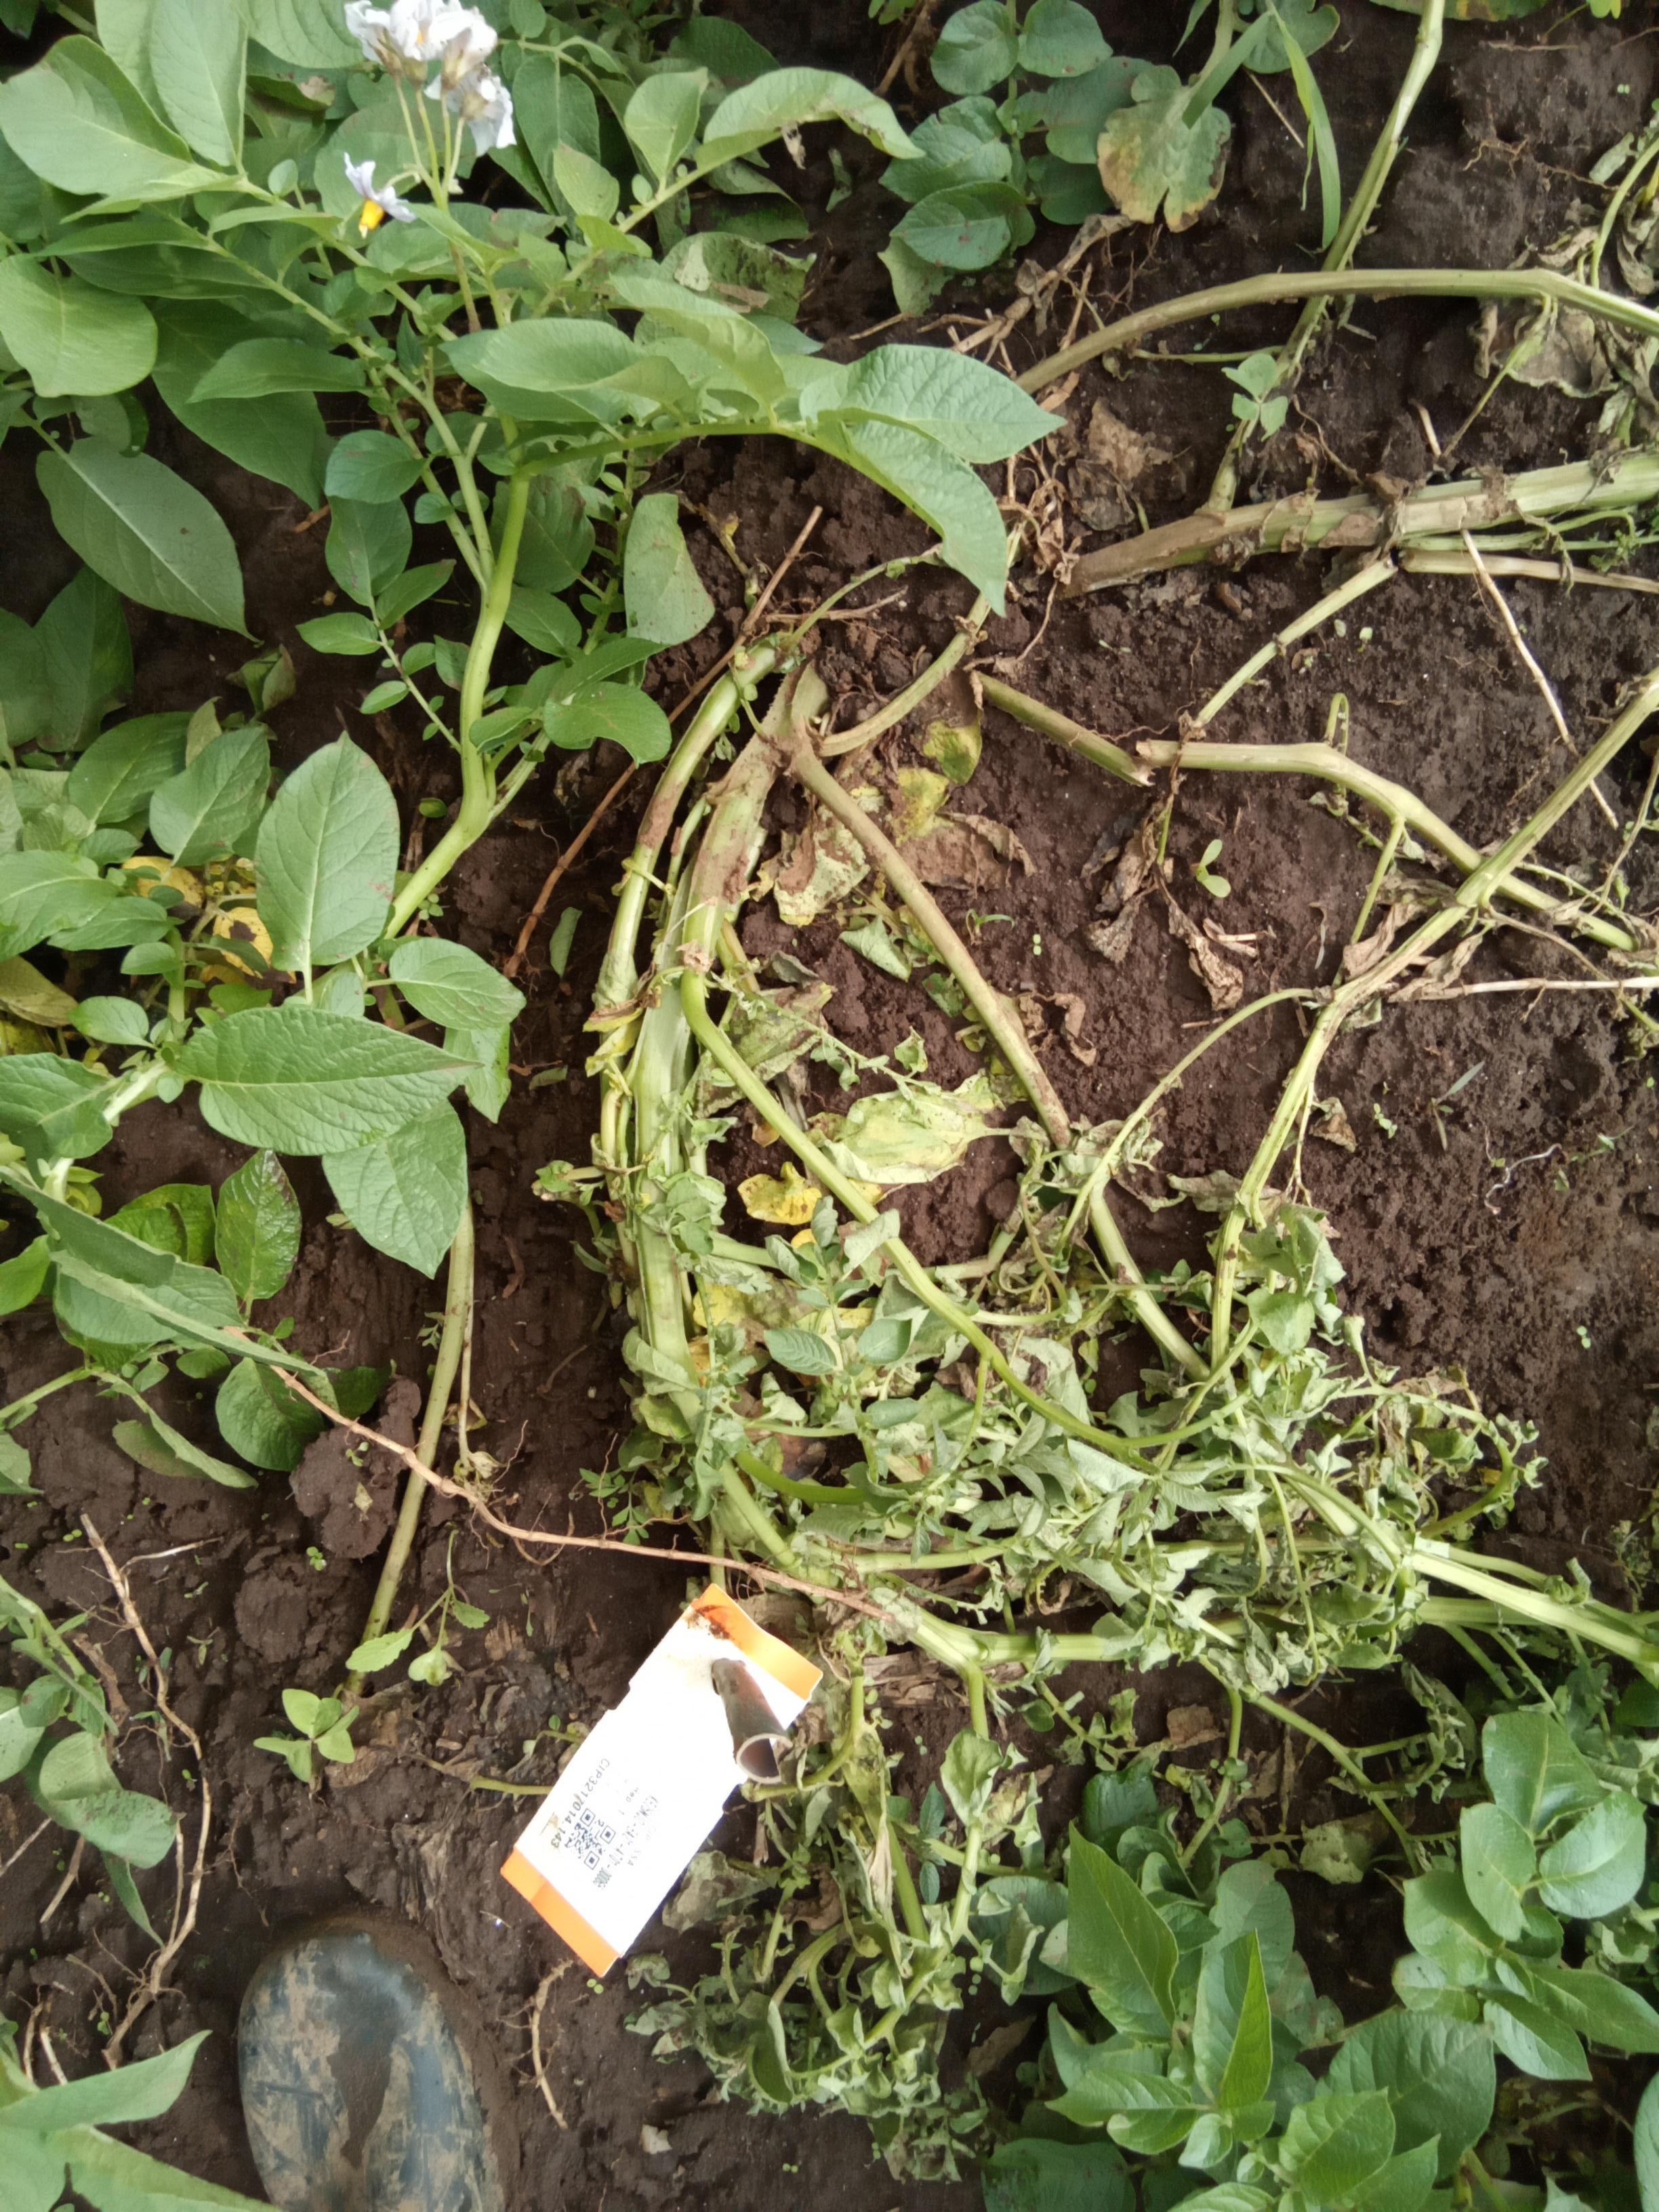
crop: potato
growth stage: flowering
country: Kenya
